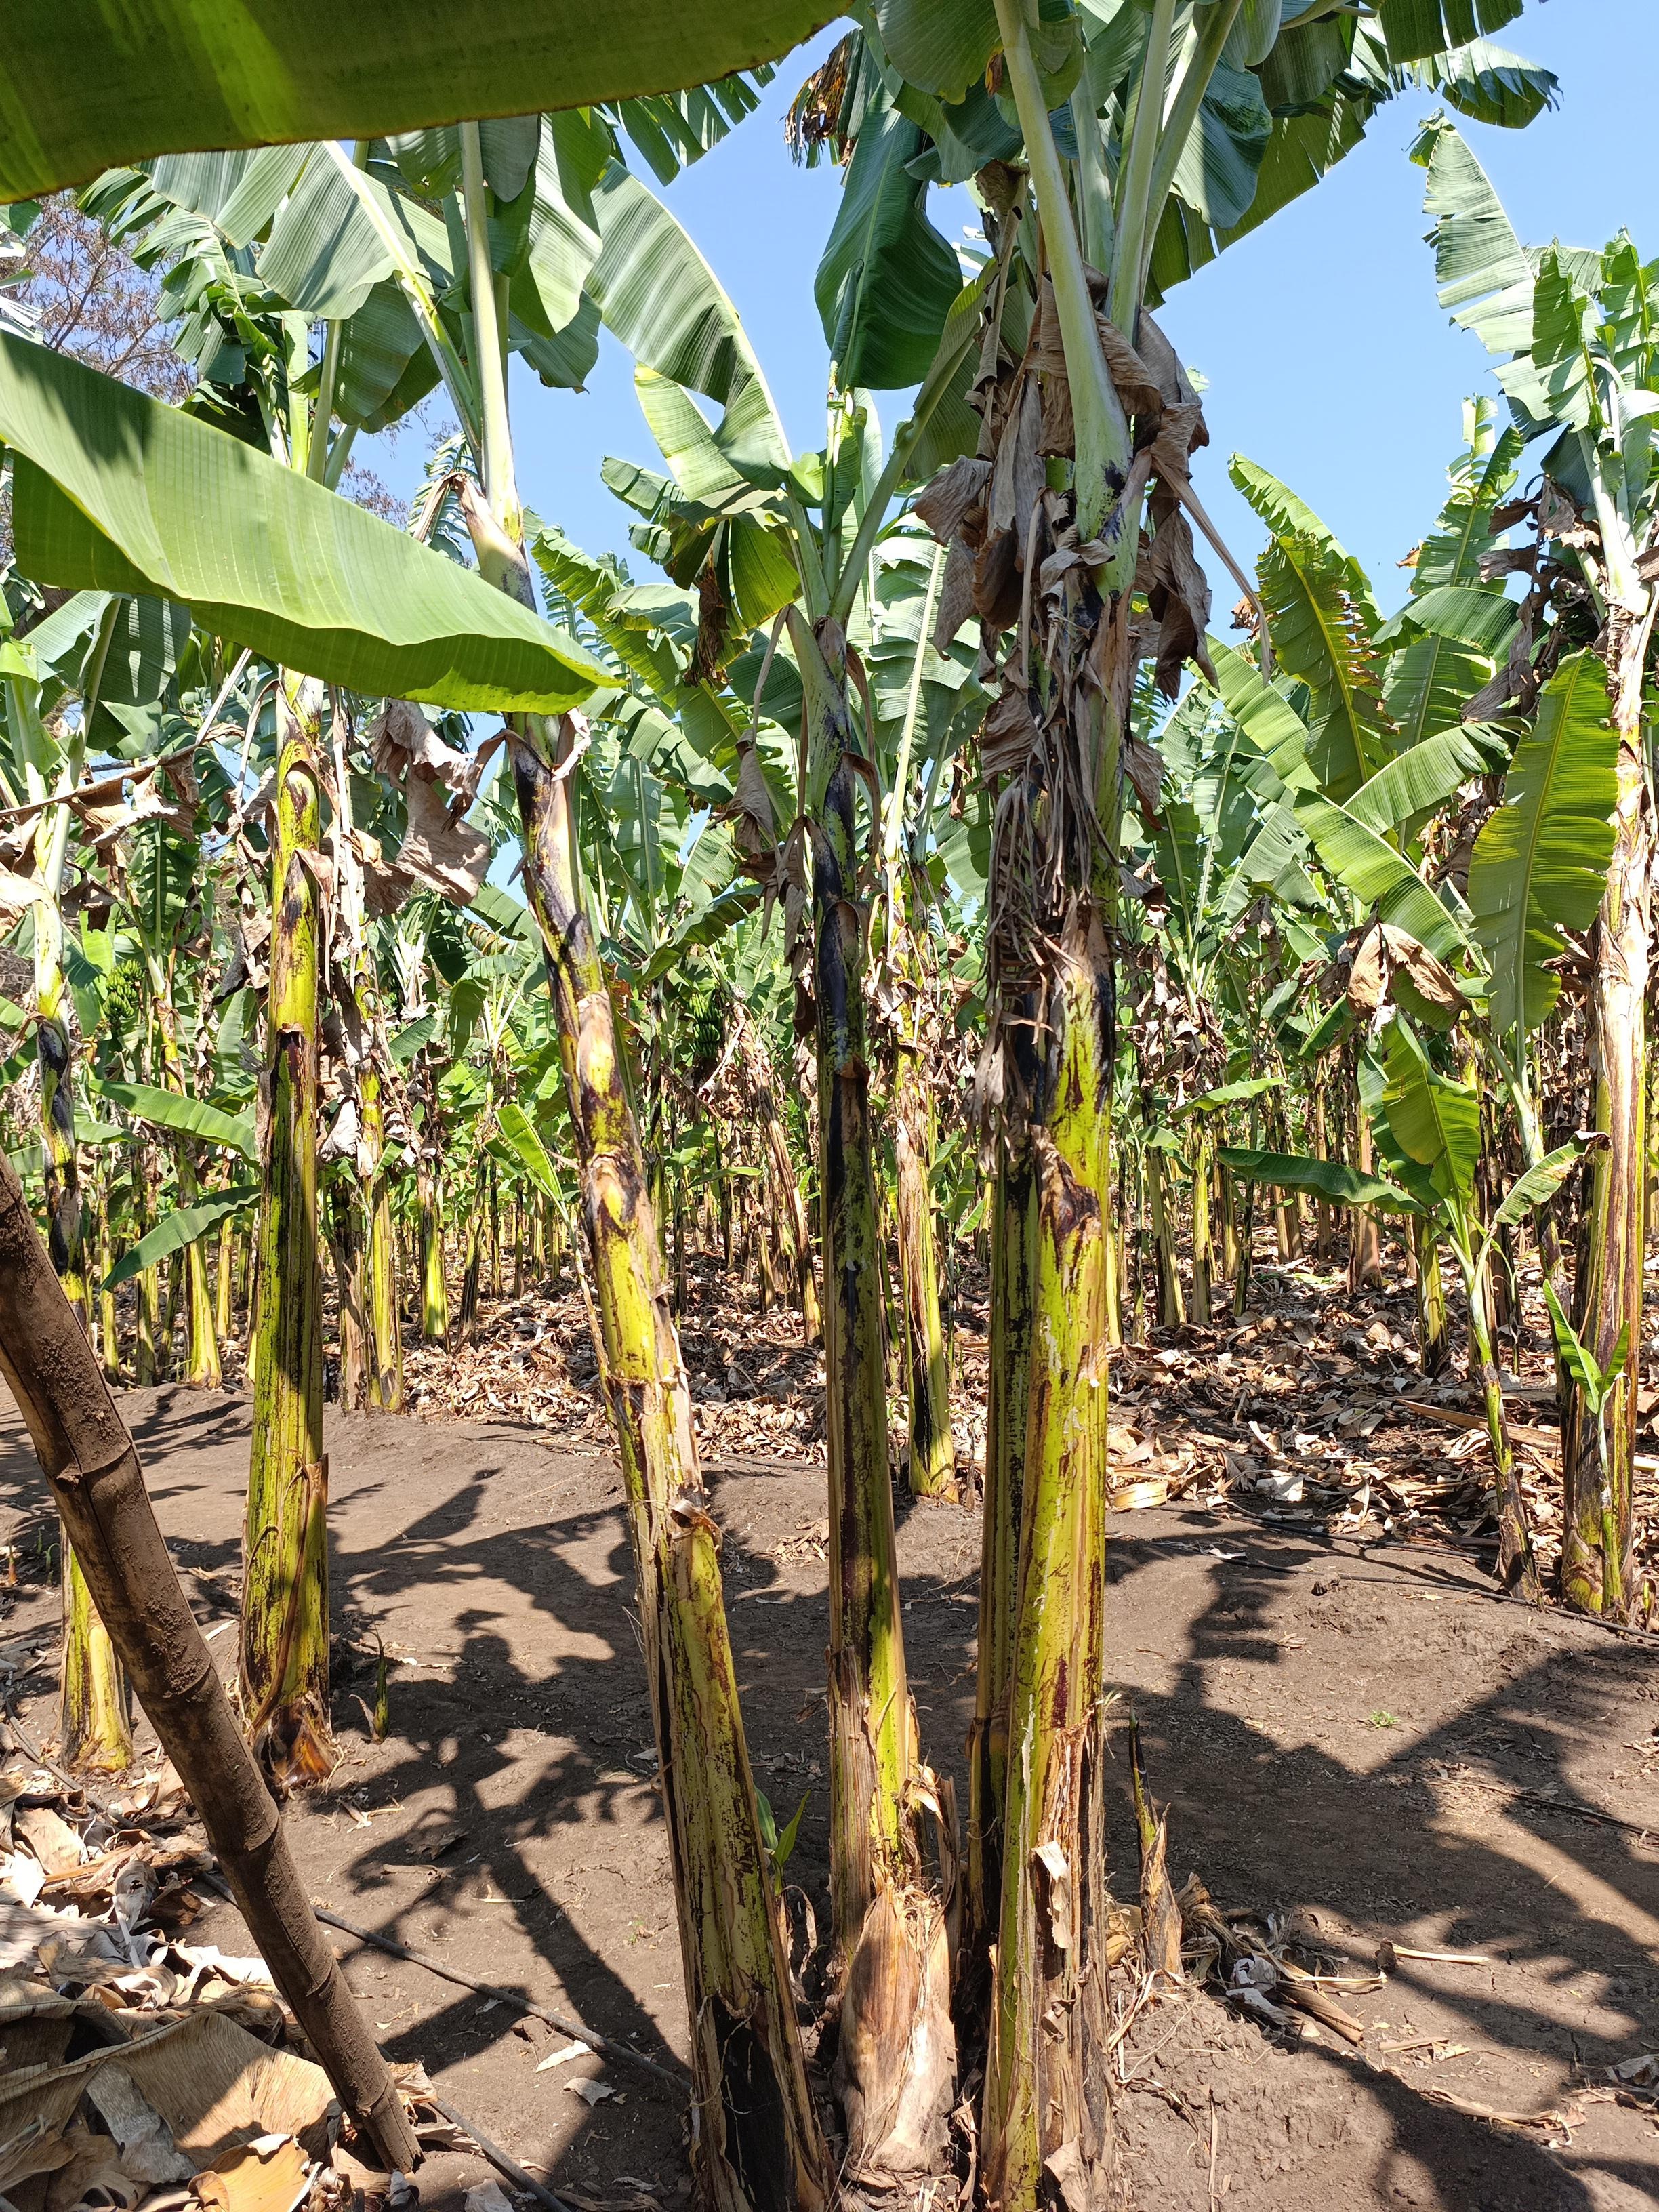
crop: banana
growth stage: vegetative
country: Tanzania
